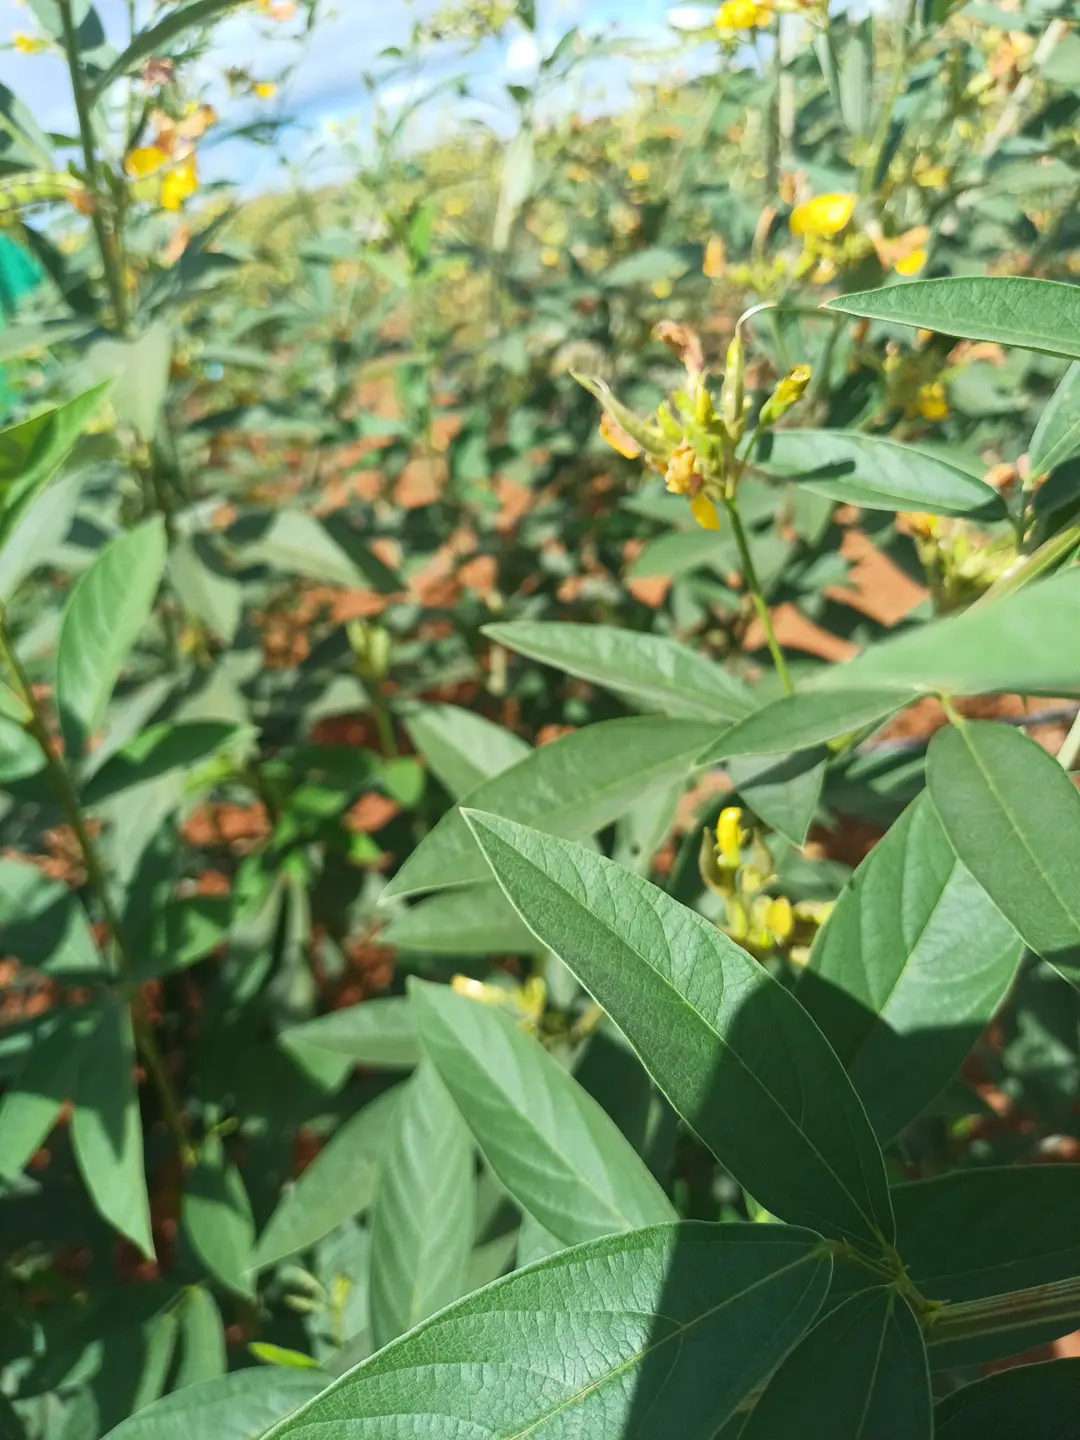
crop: pigeonpea
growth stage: development pod
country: Kenya
